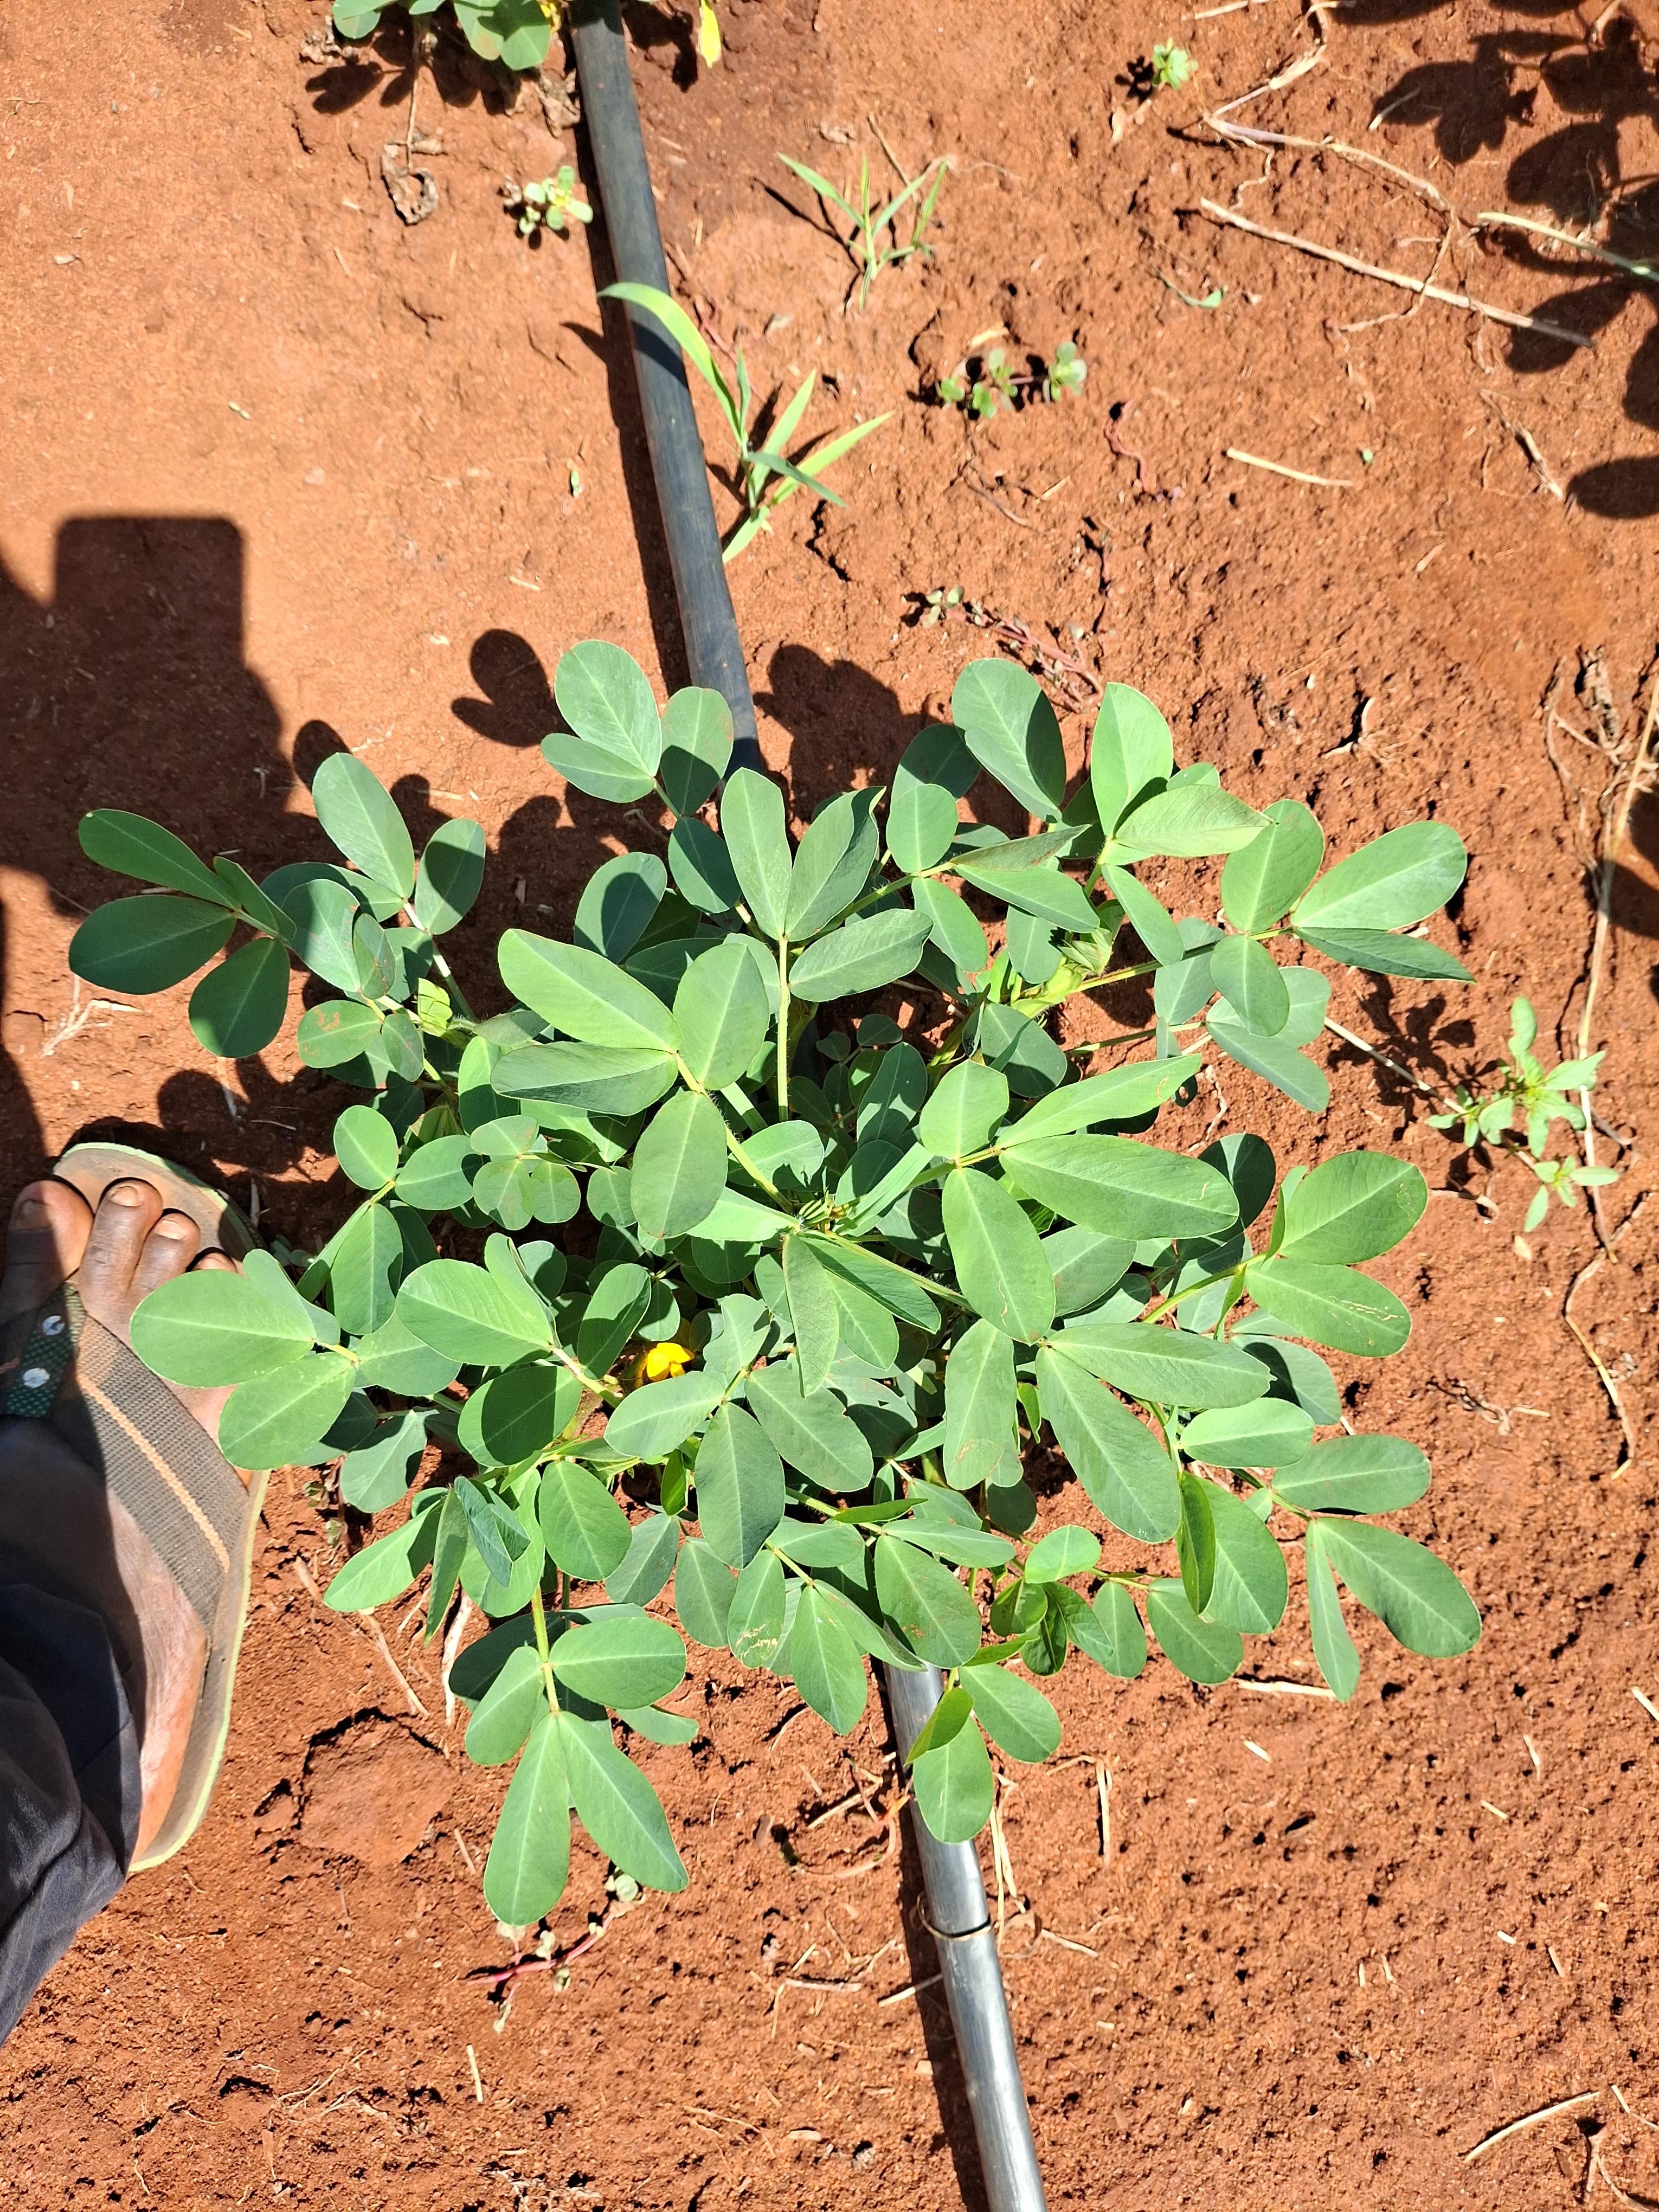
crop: groundnut
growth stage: flowering
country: Kenya
